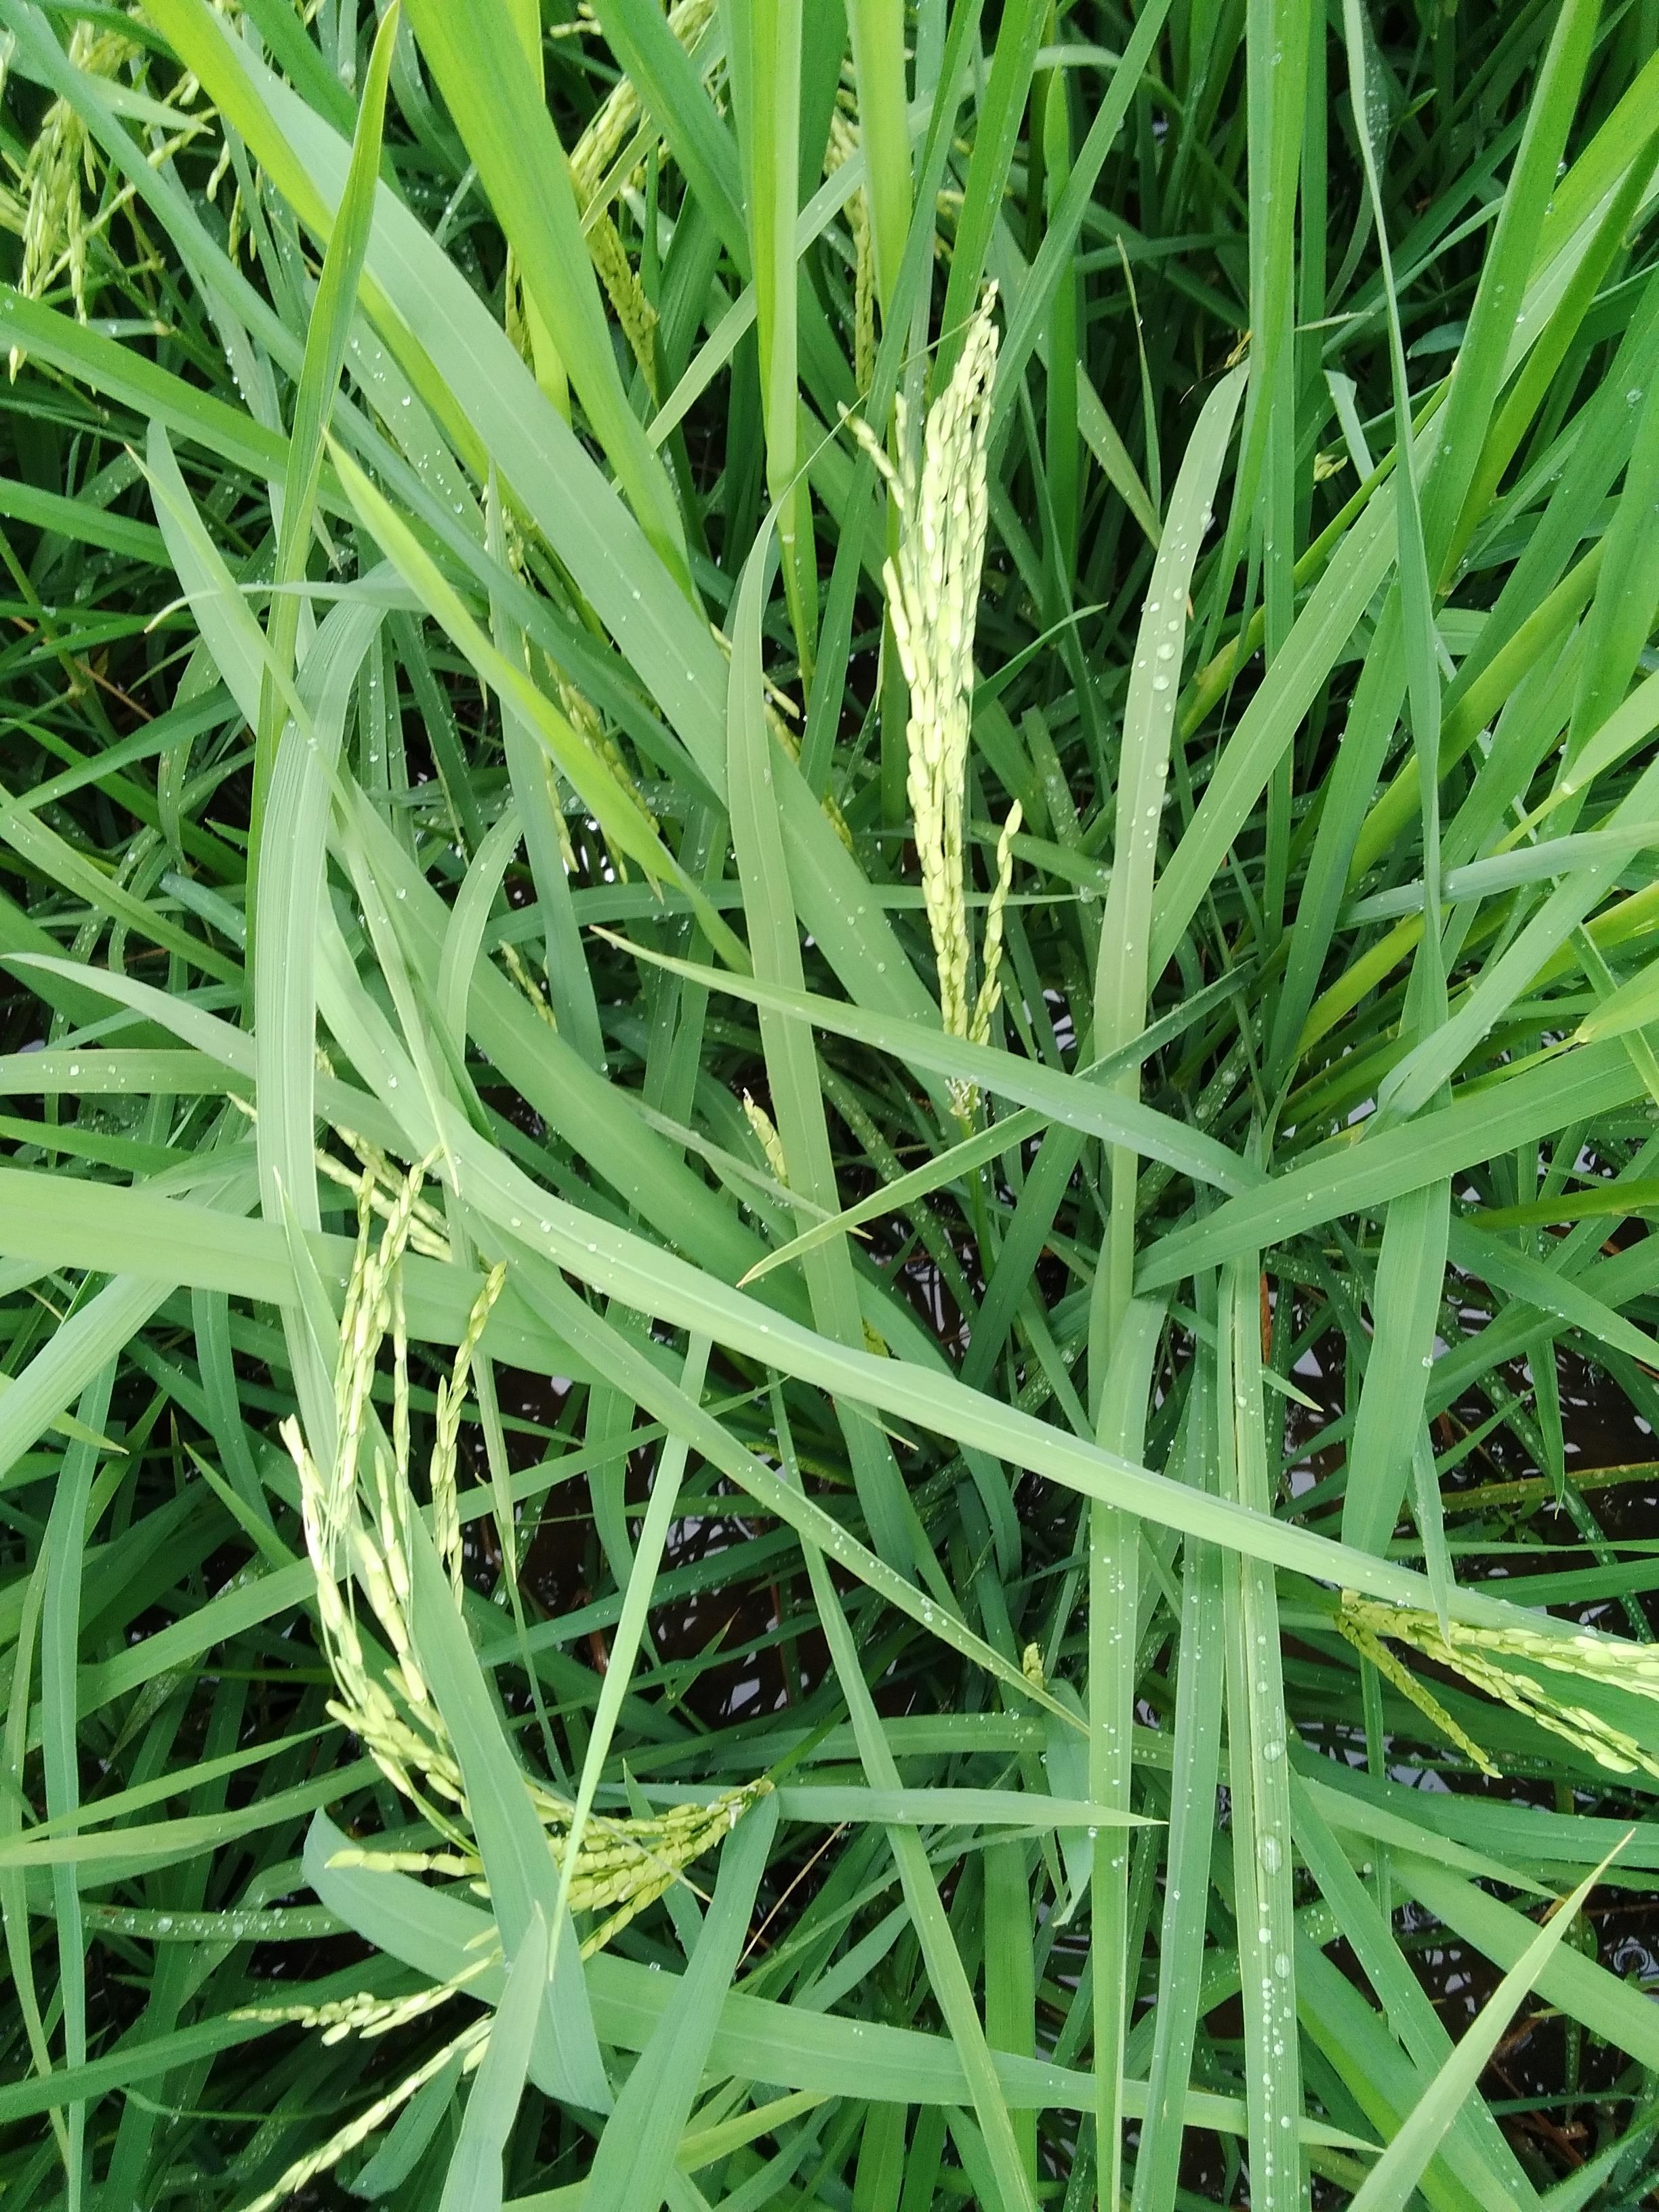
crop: rice
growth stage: flowering
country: Nigeria
